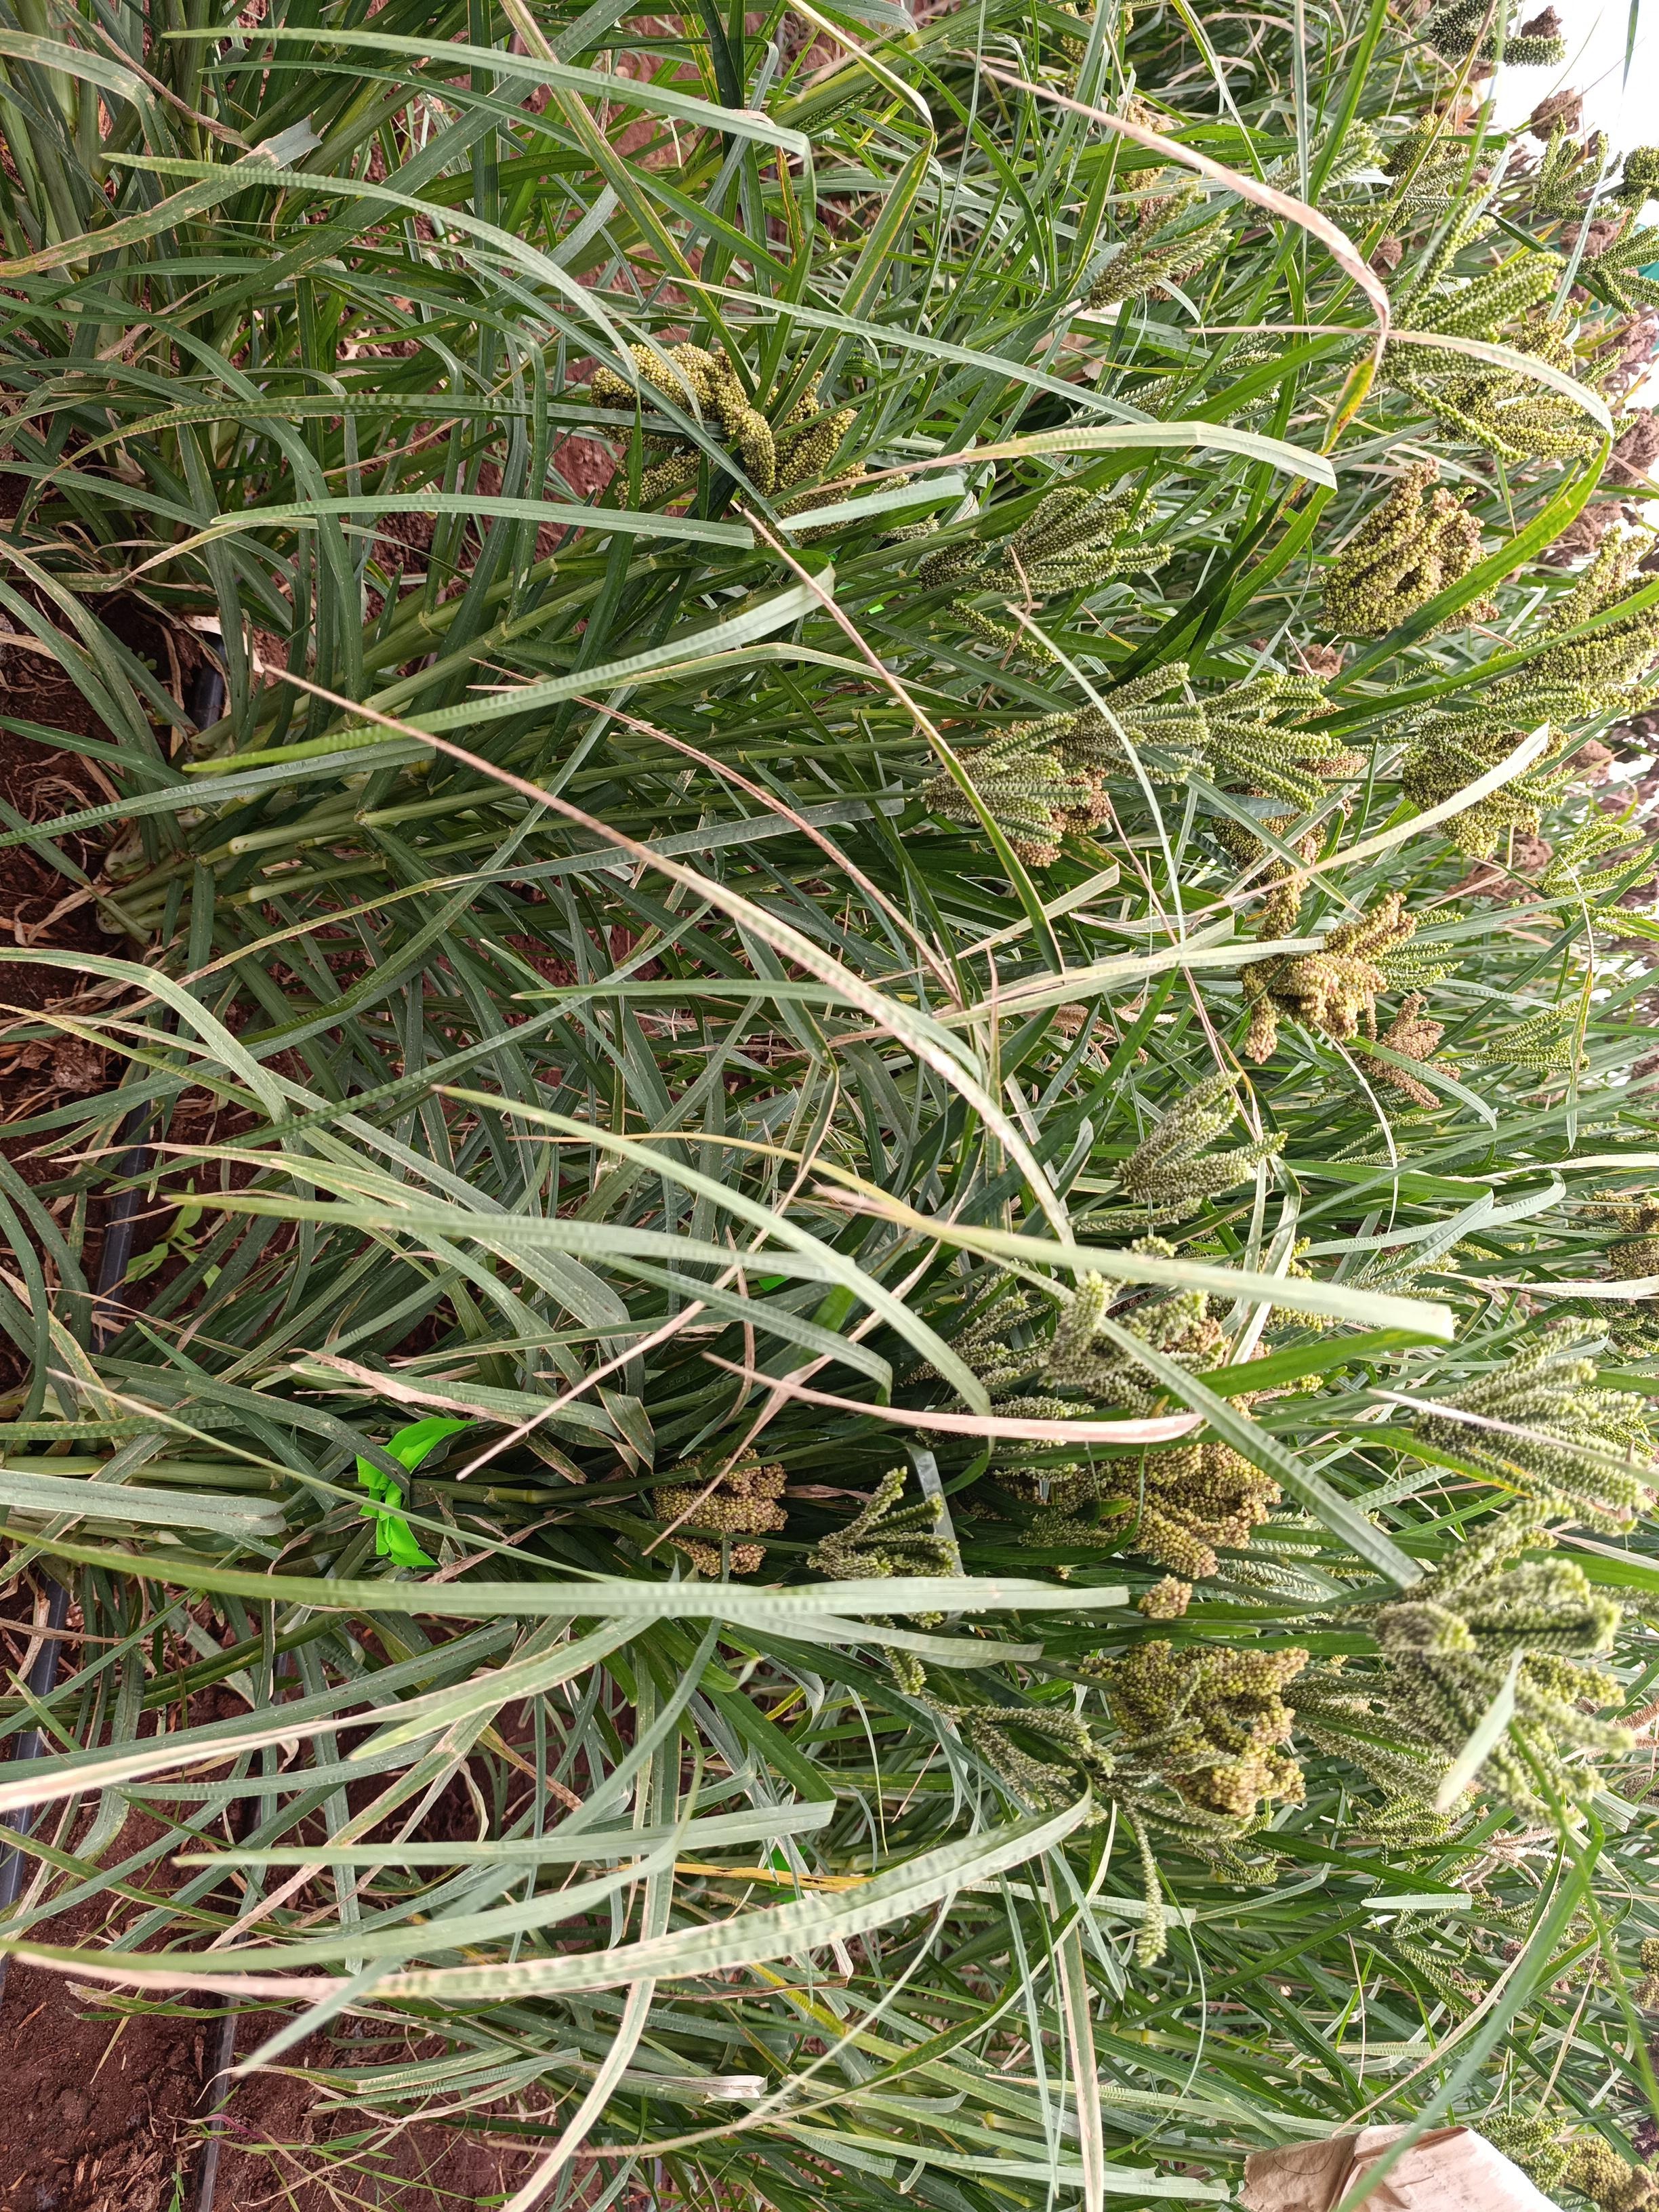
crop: finger millet
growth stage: filling grain
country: Kenya
